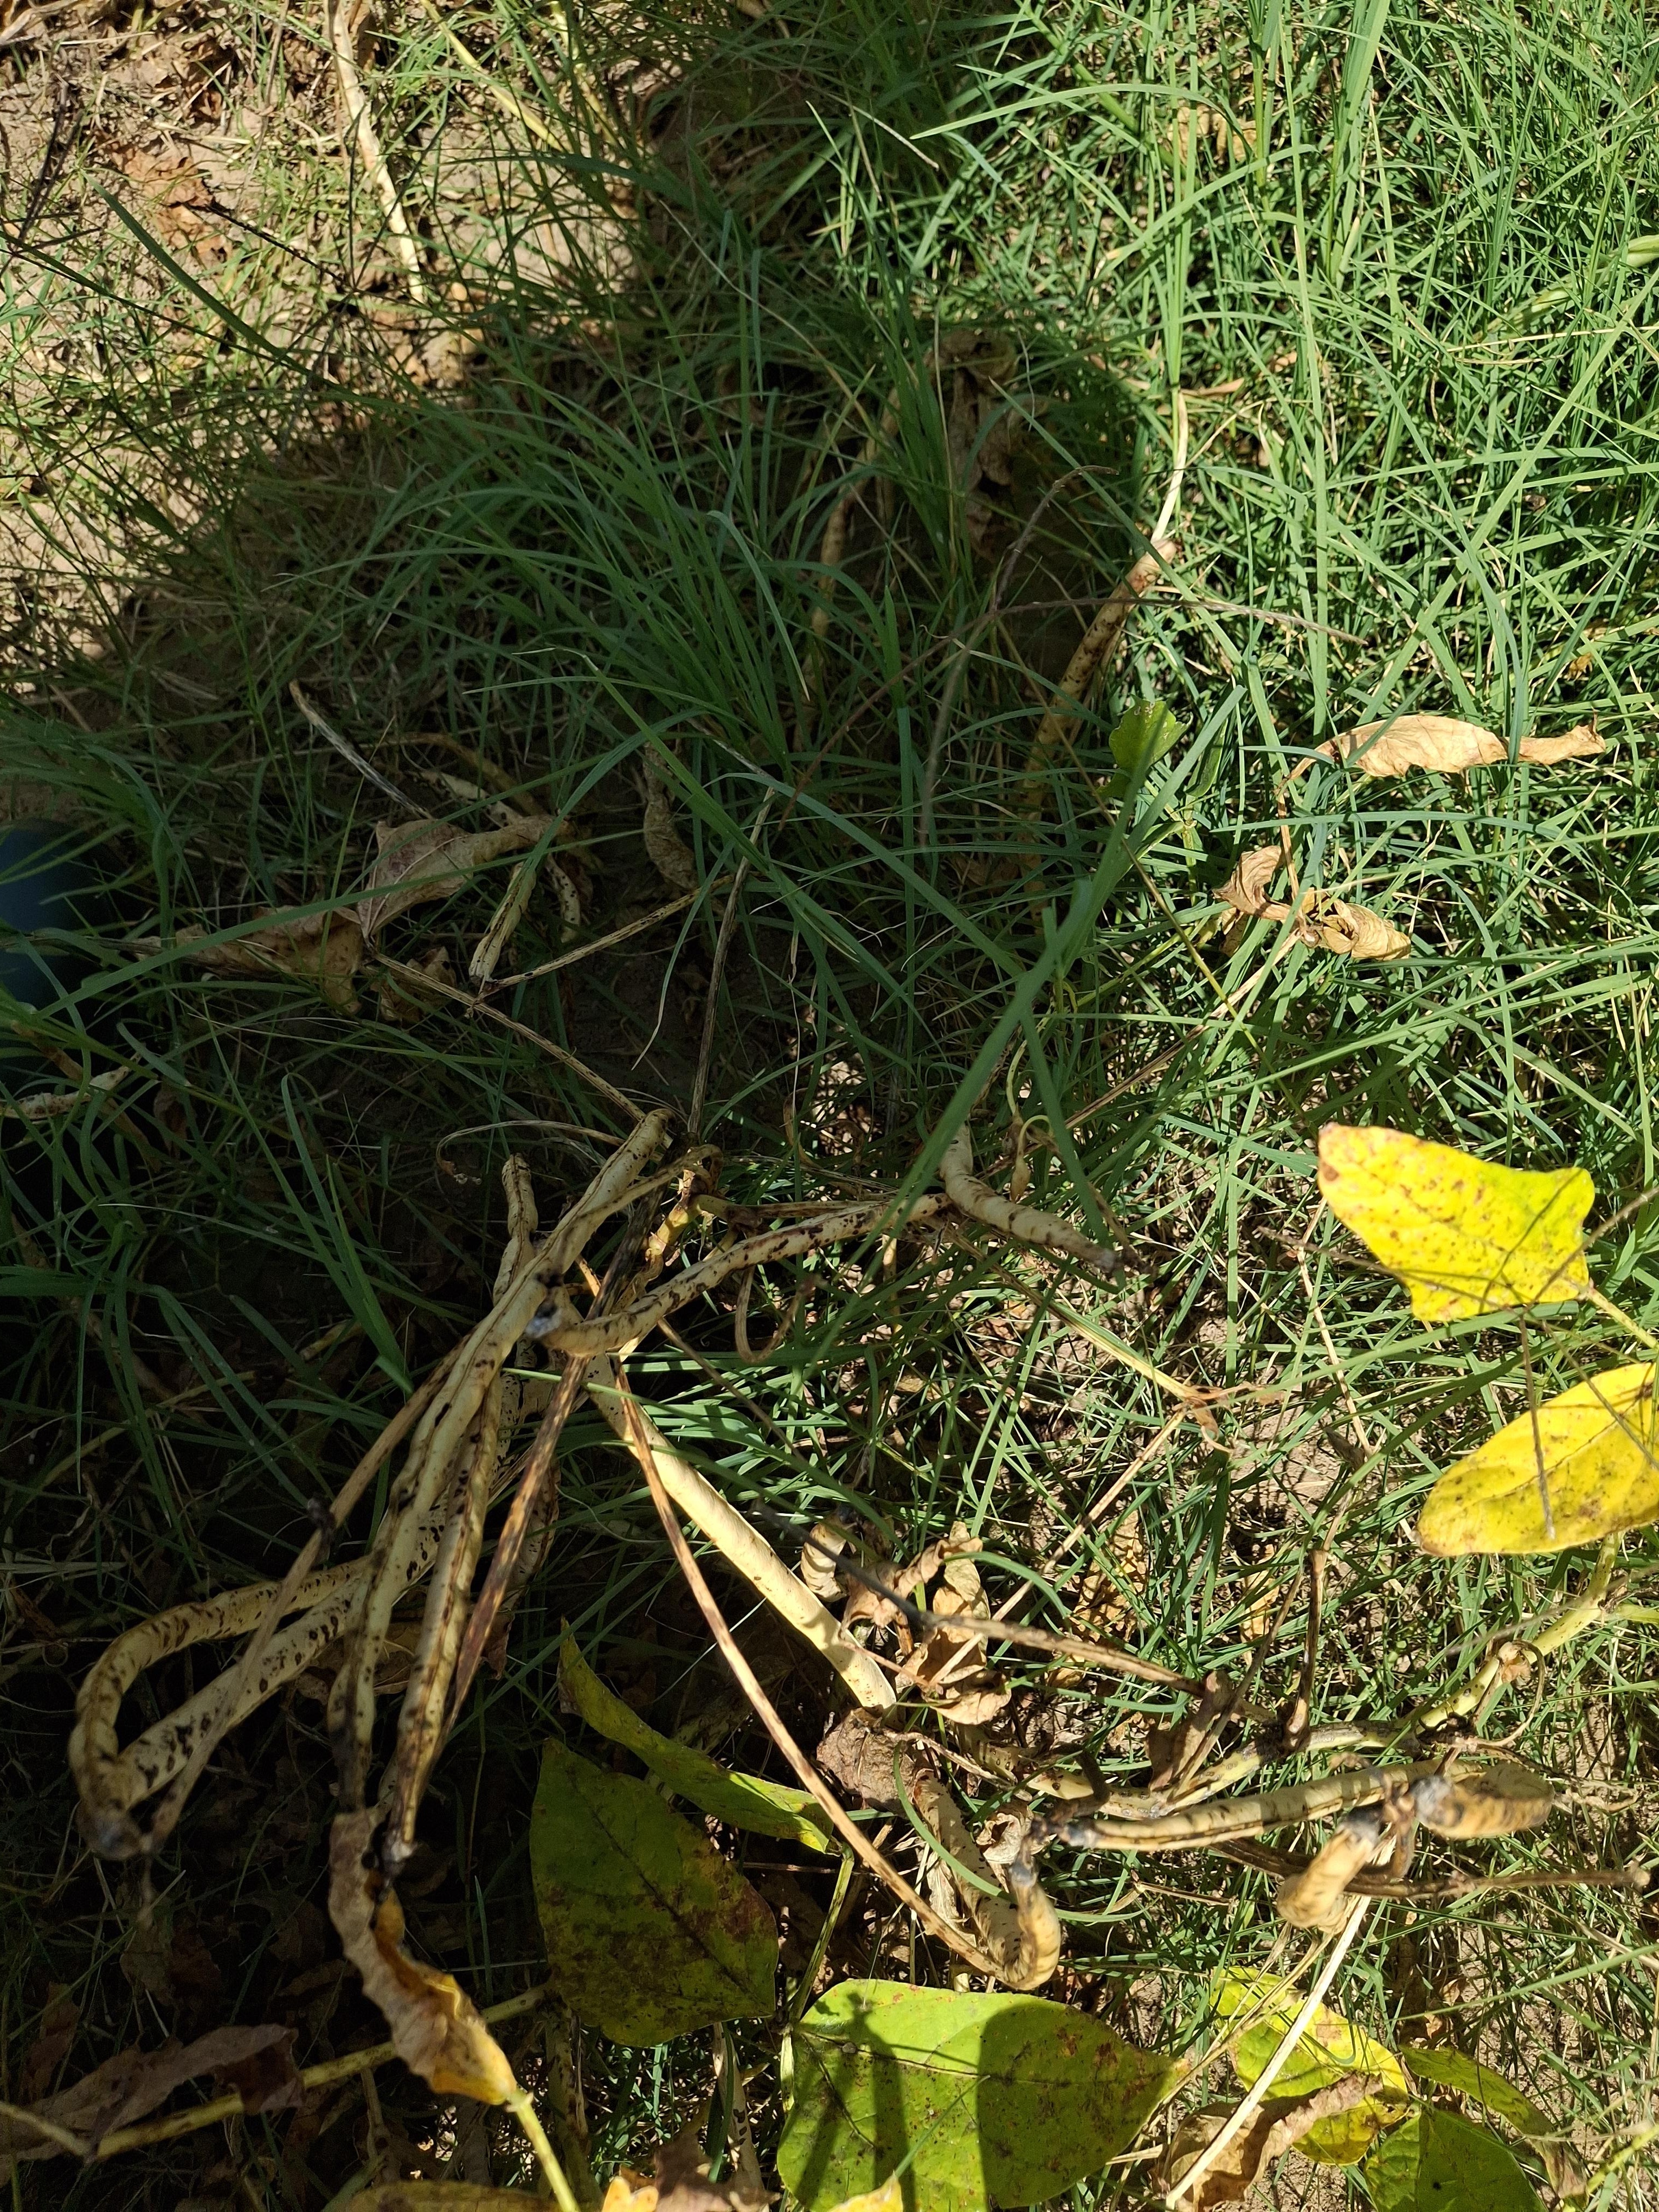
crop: cowpea
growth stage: maturity
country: Nigeria
